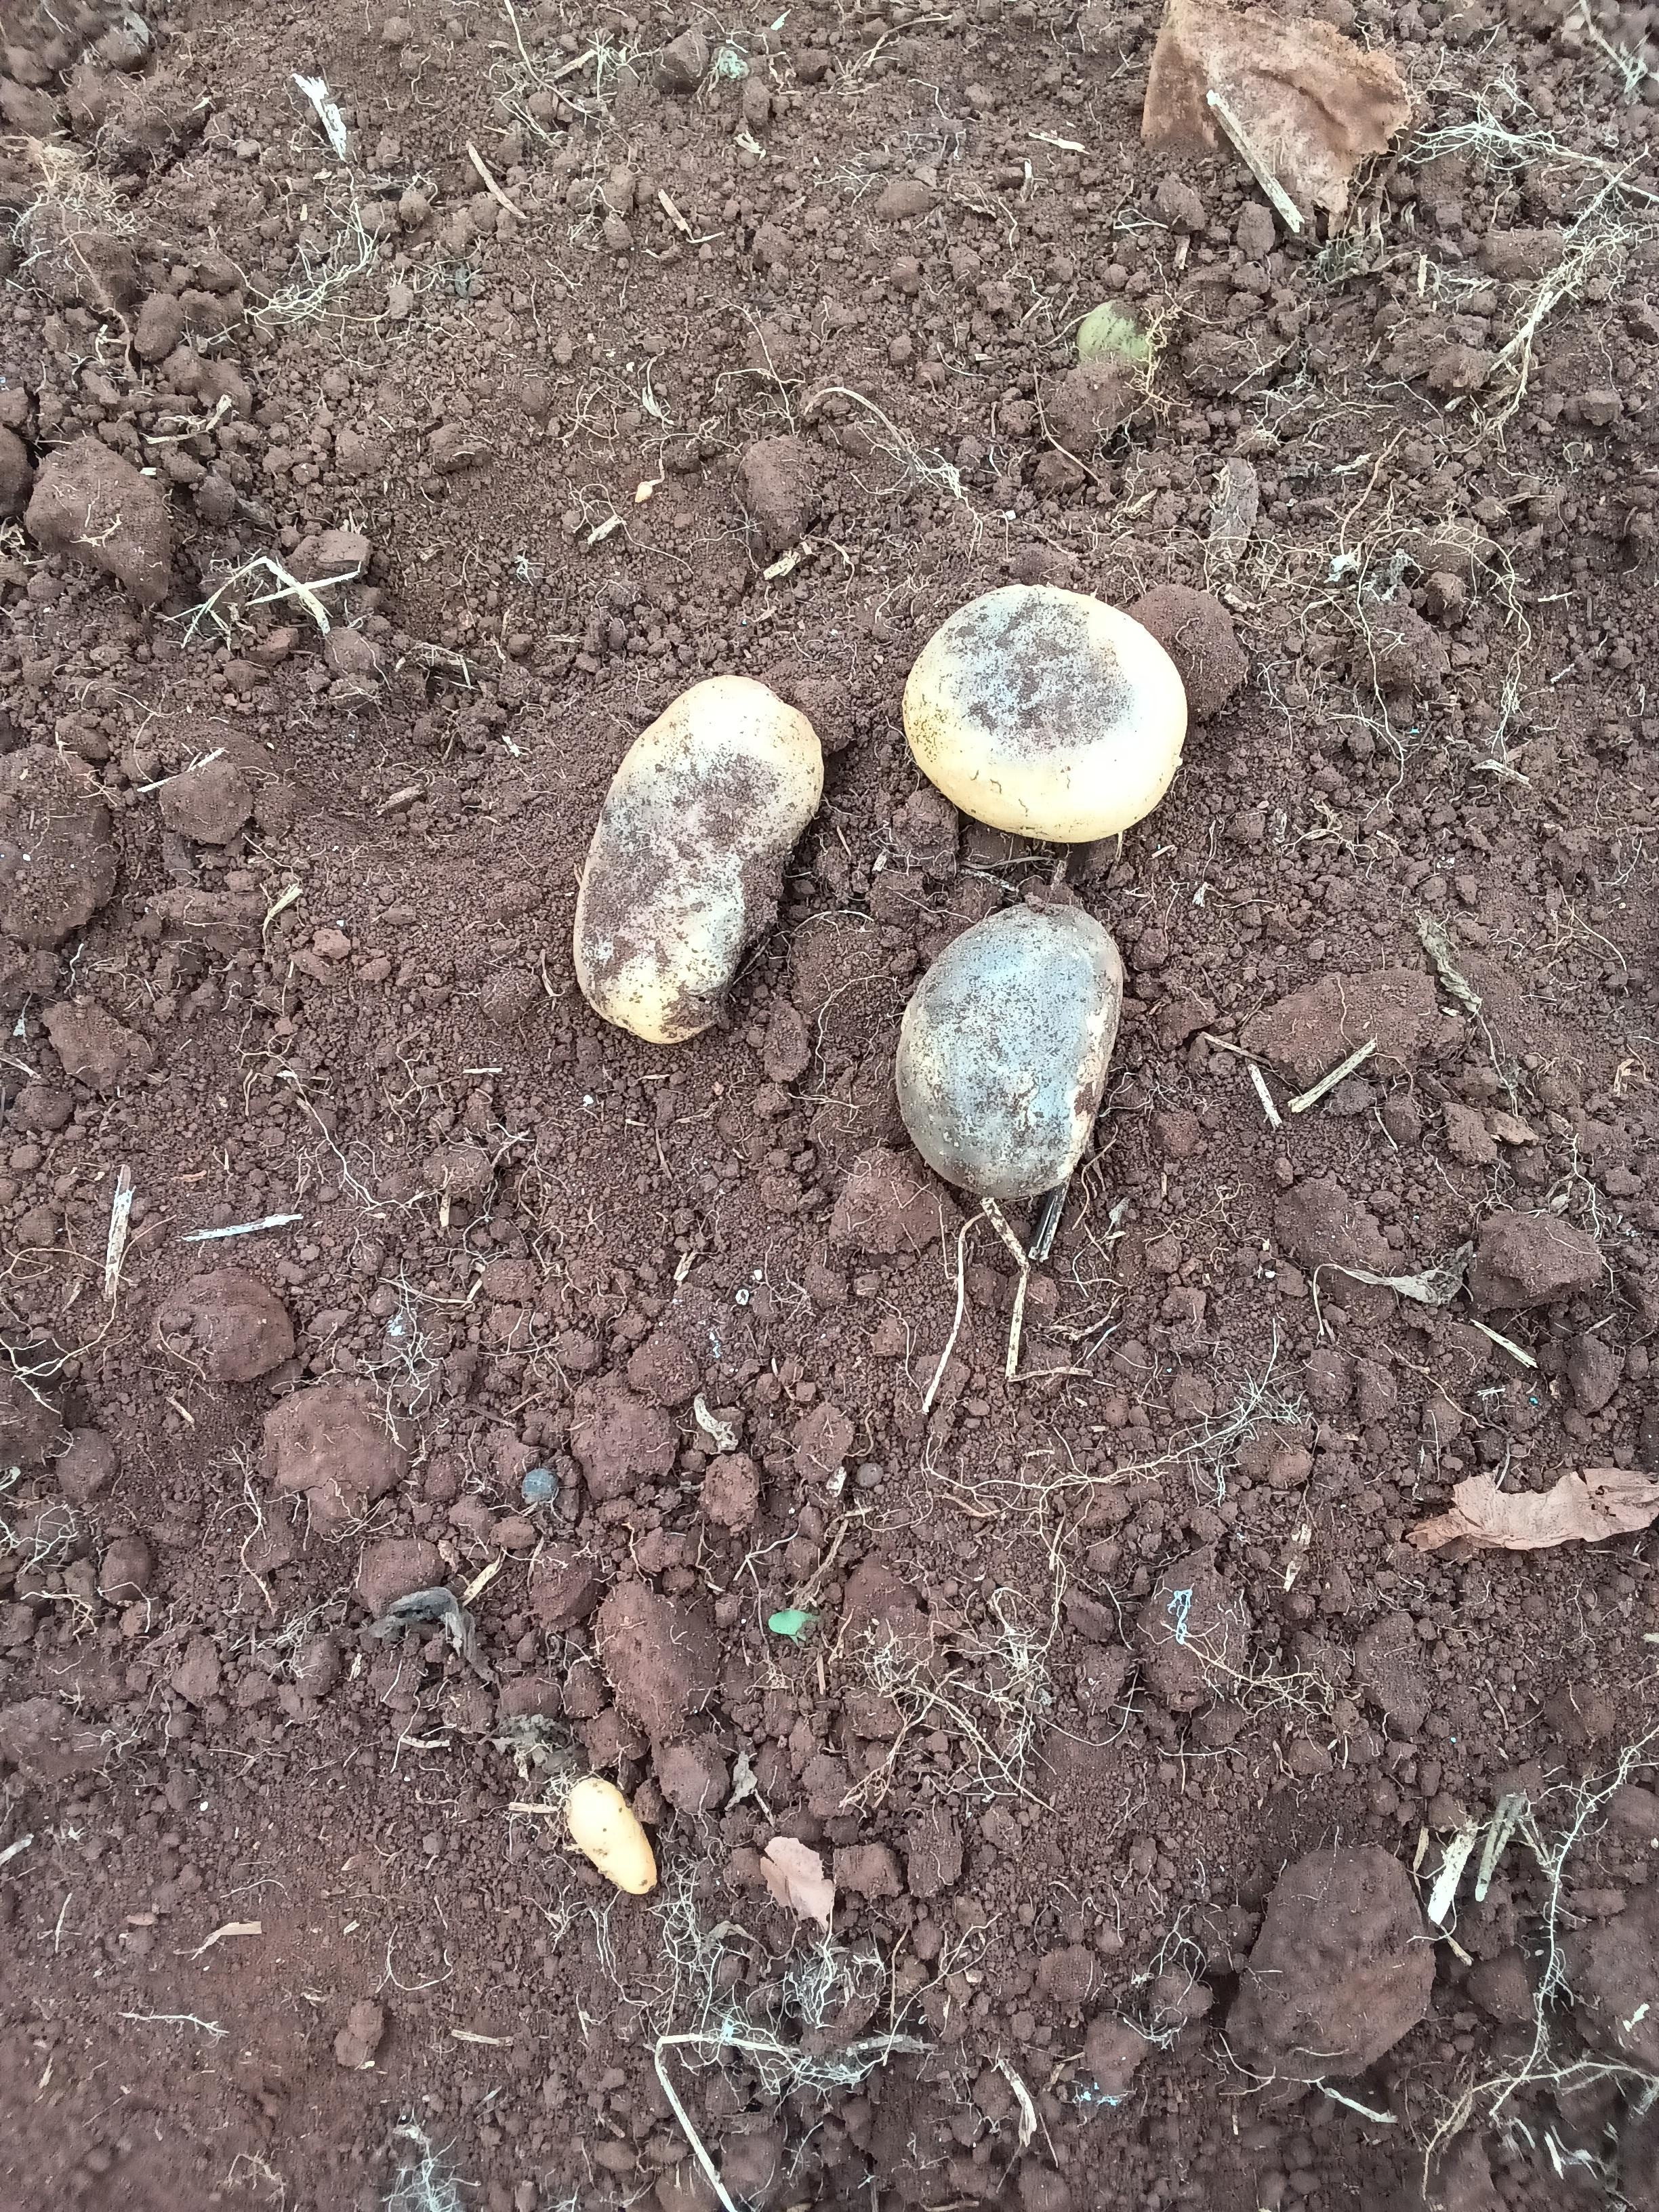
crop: potato
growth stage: harvest maturity
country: Kenya
